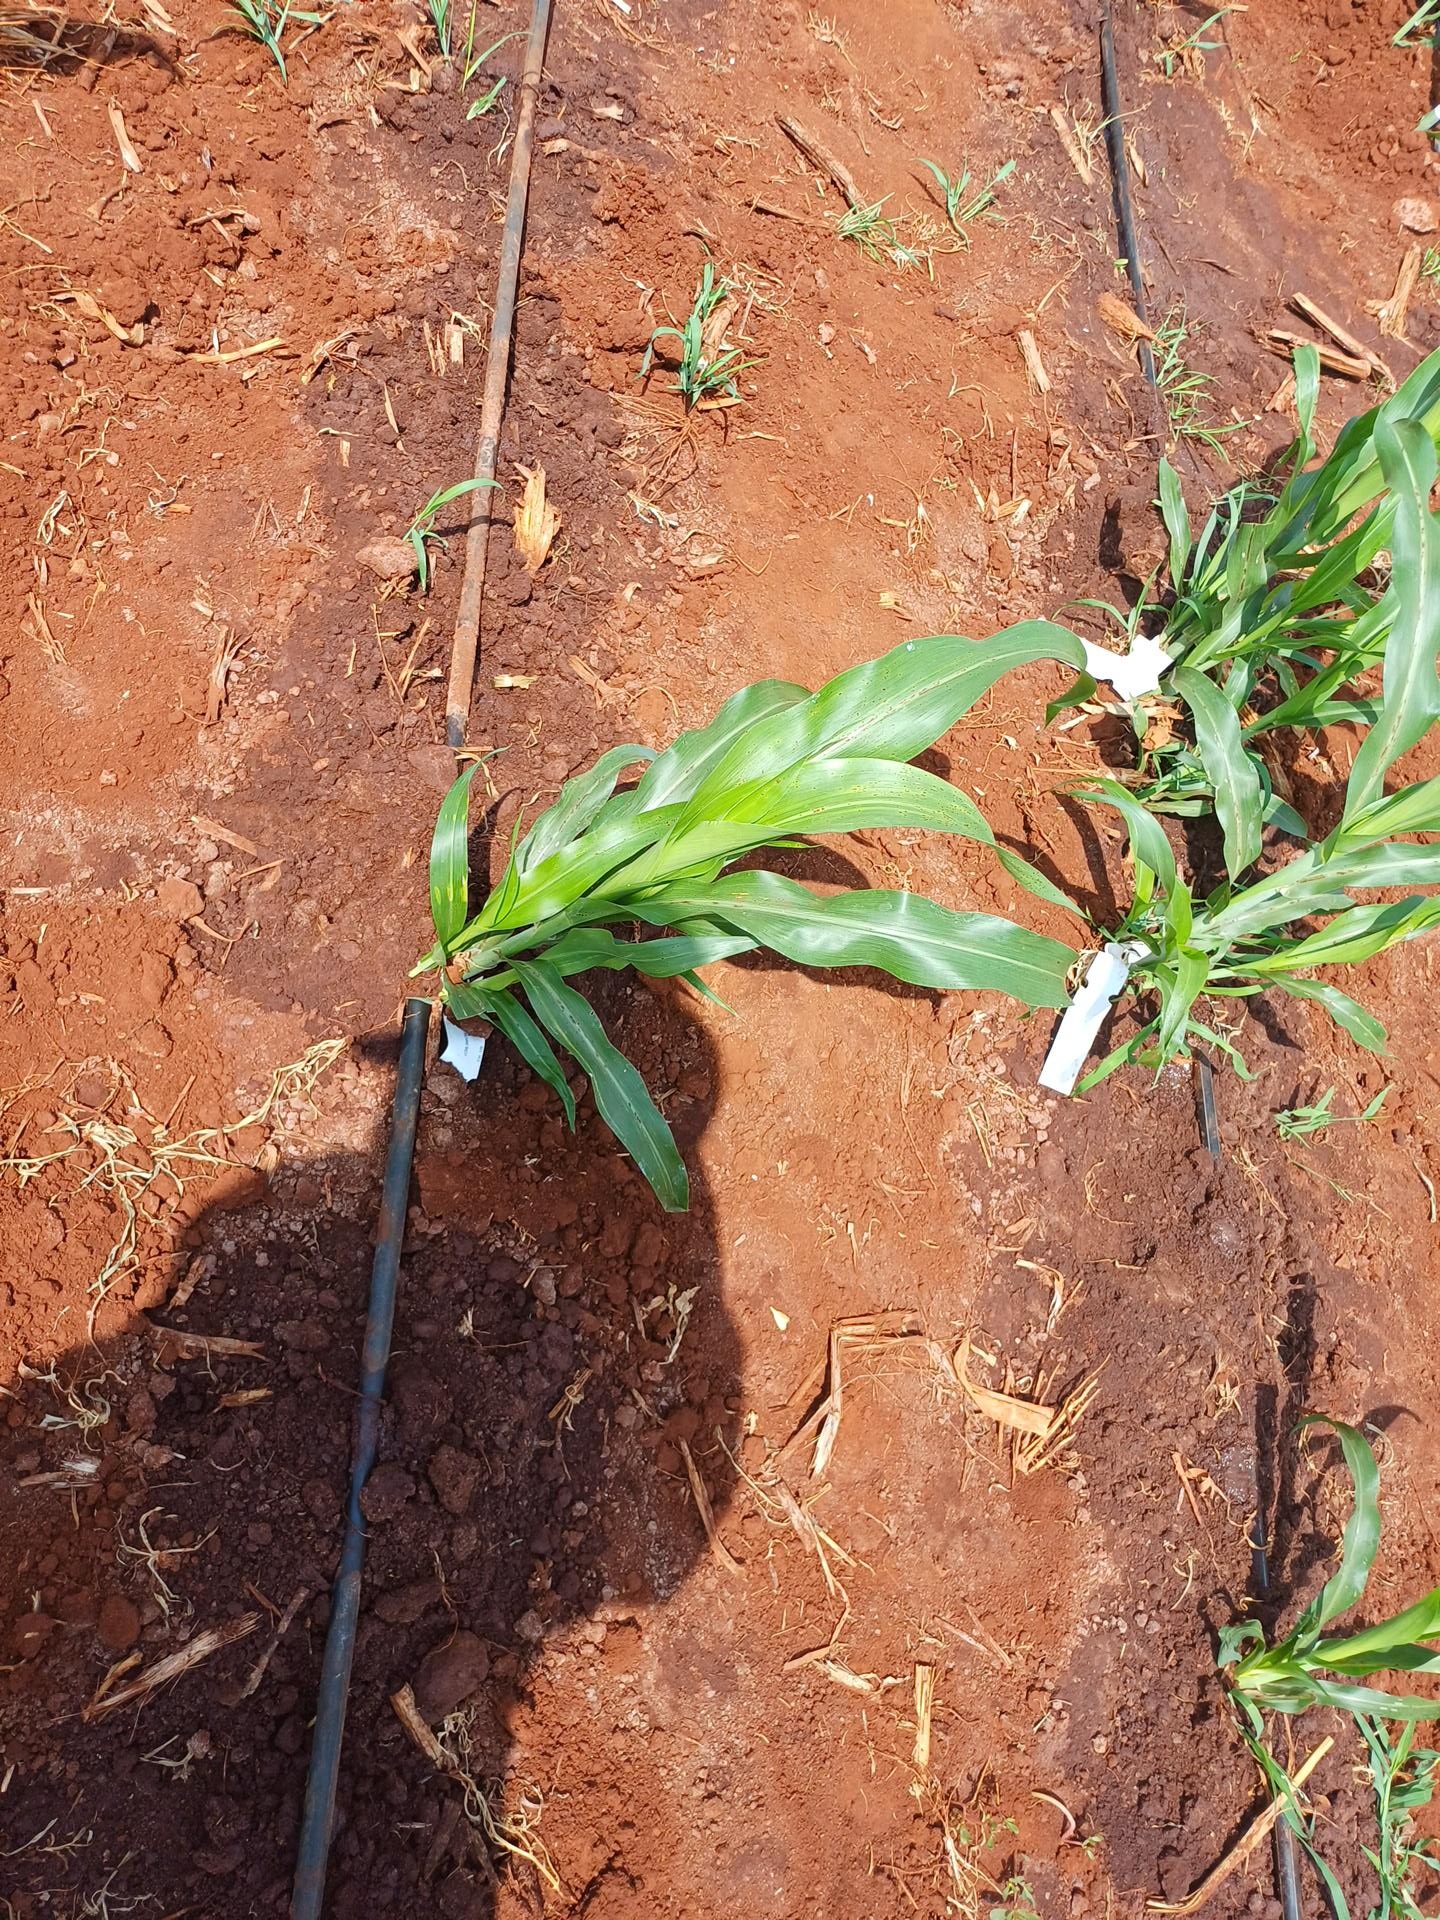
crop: sorghum
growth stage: vegetative
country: Kenya
